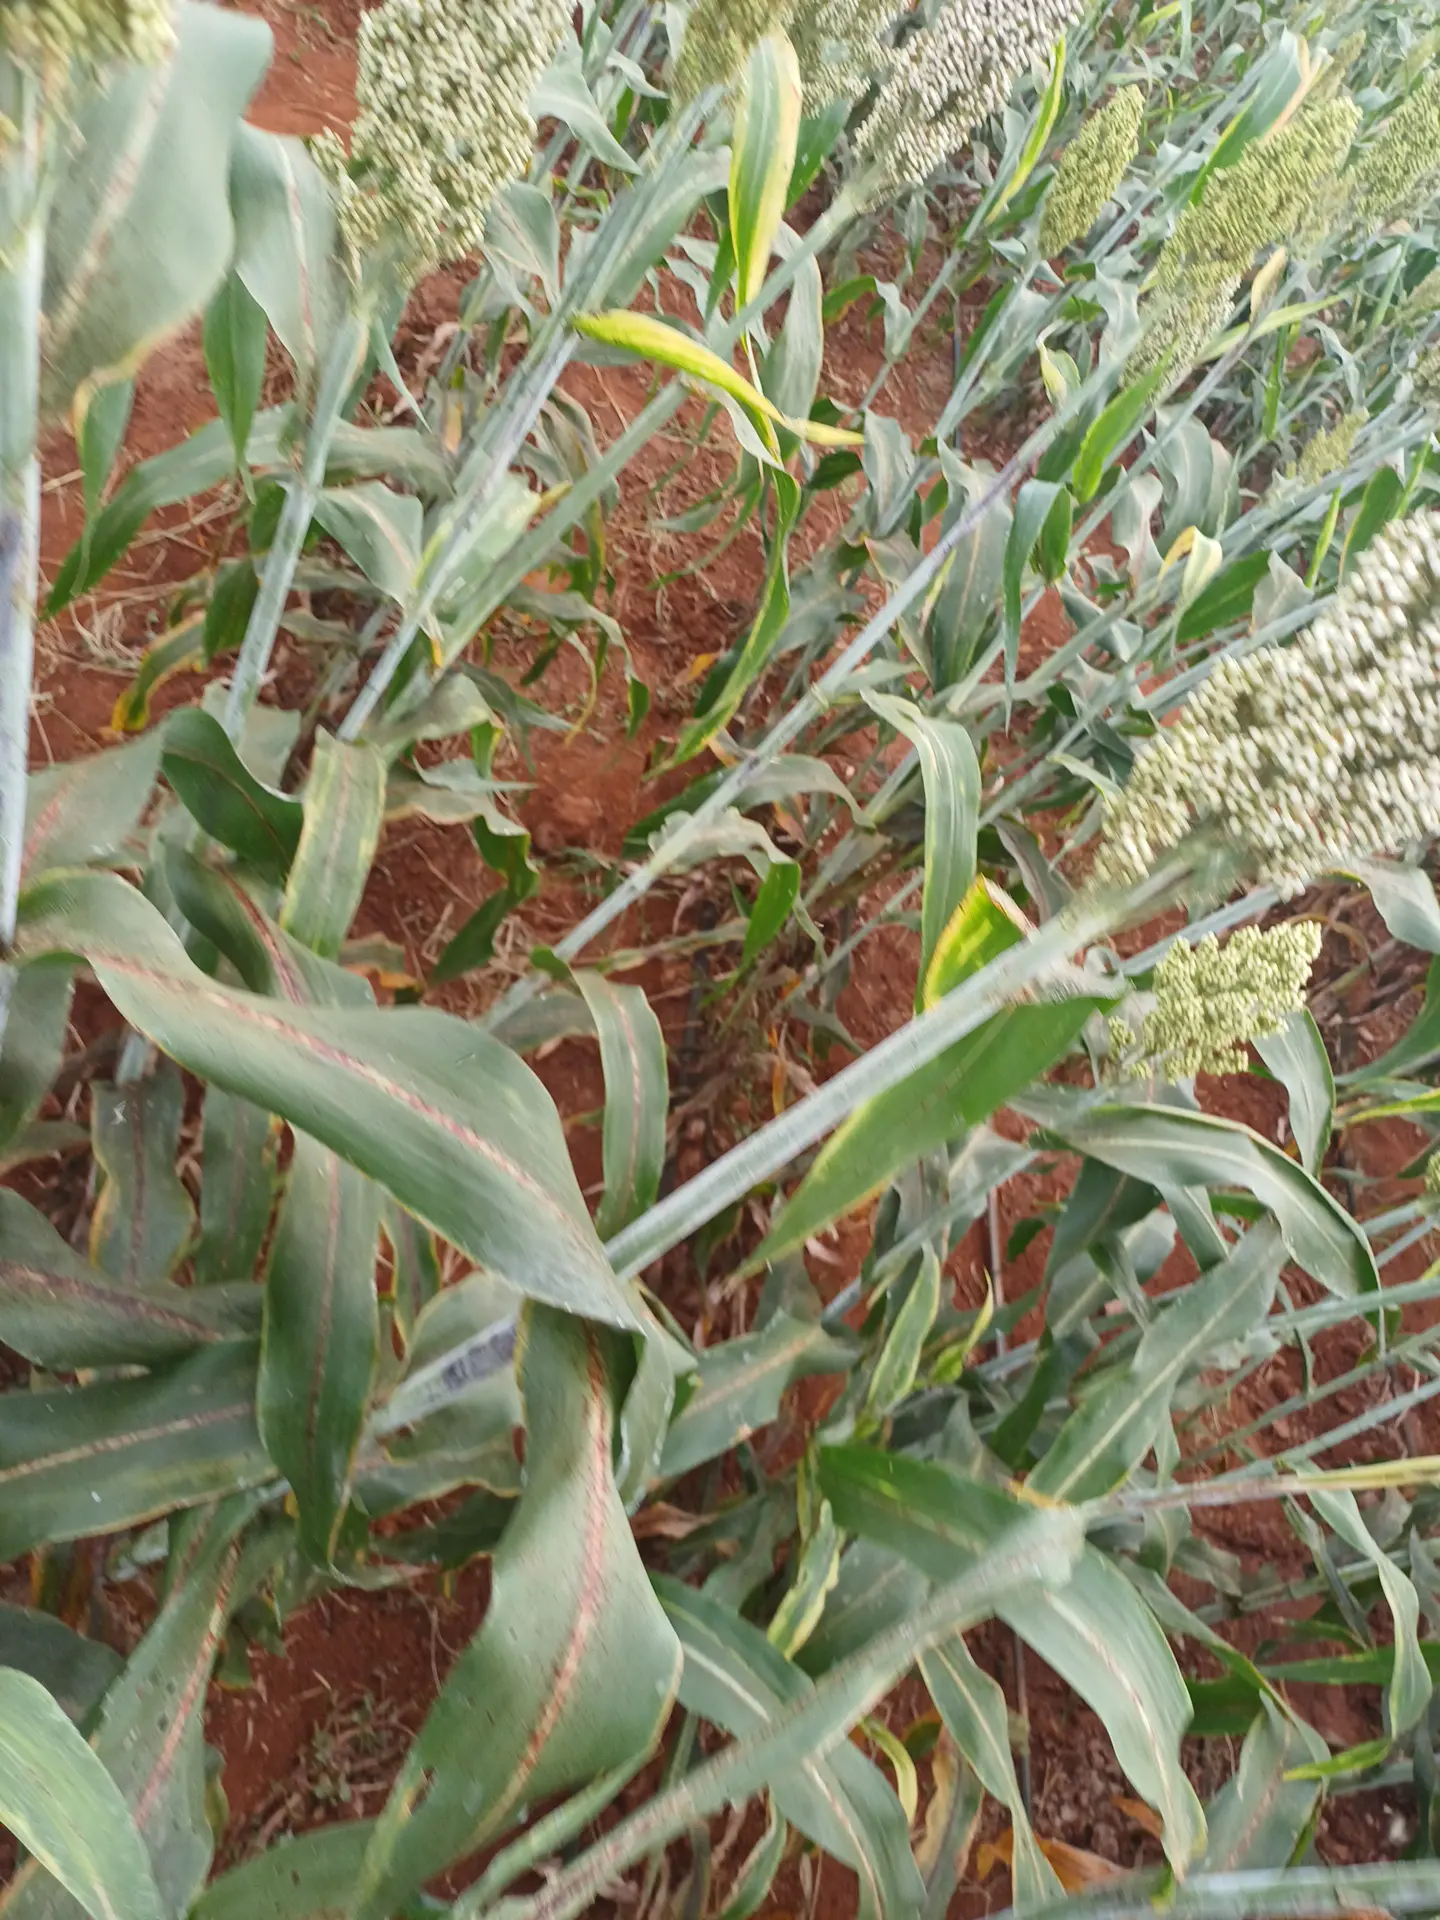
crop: sorghum
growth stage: filling grain
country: Kenya
